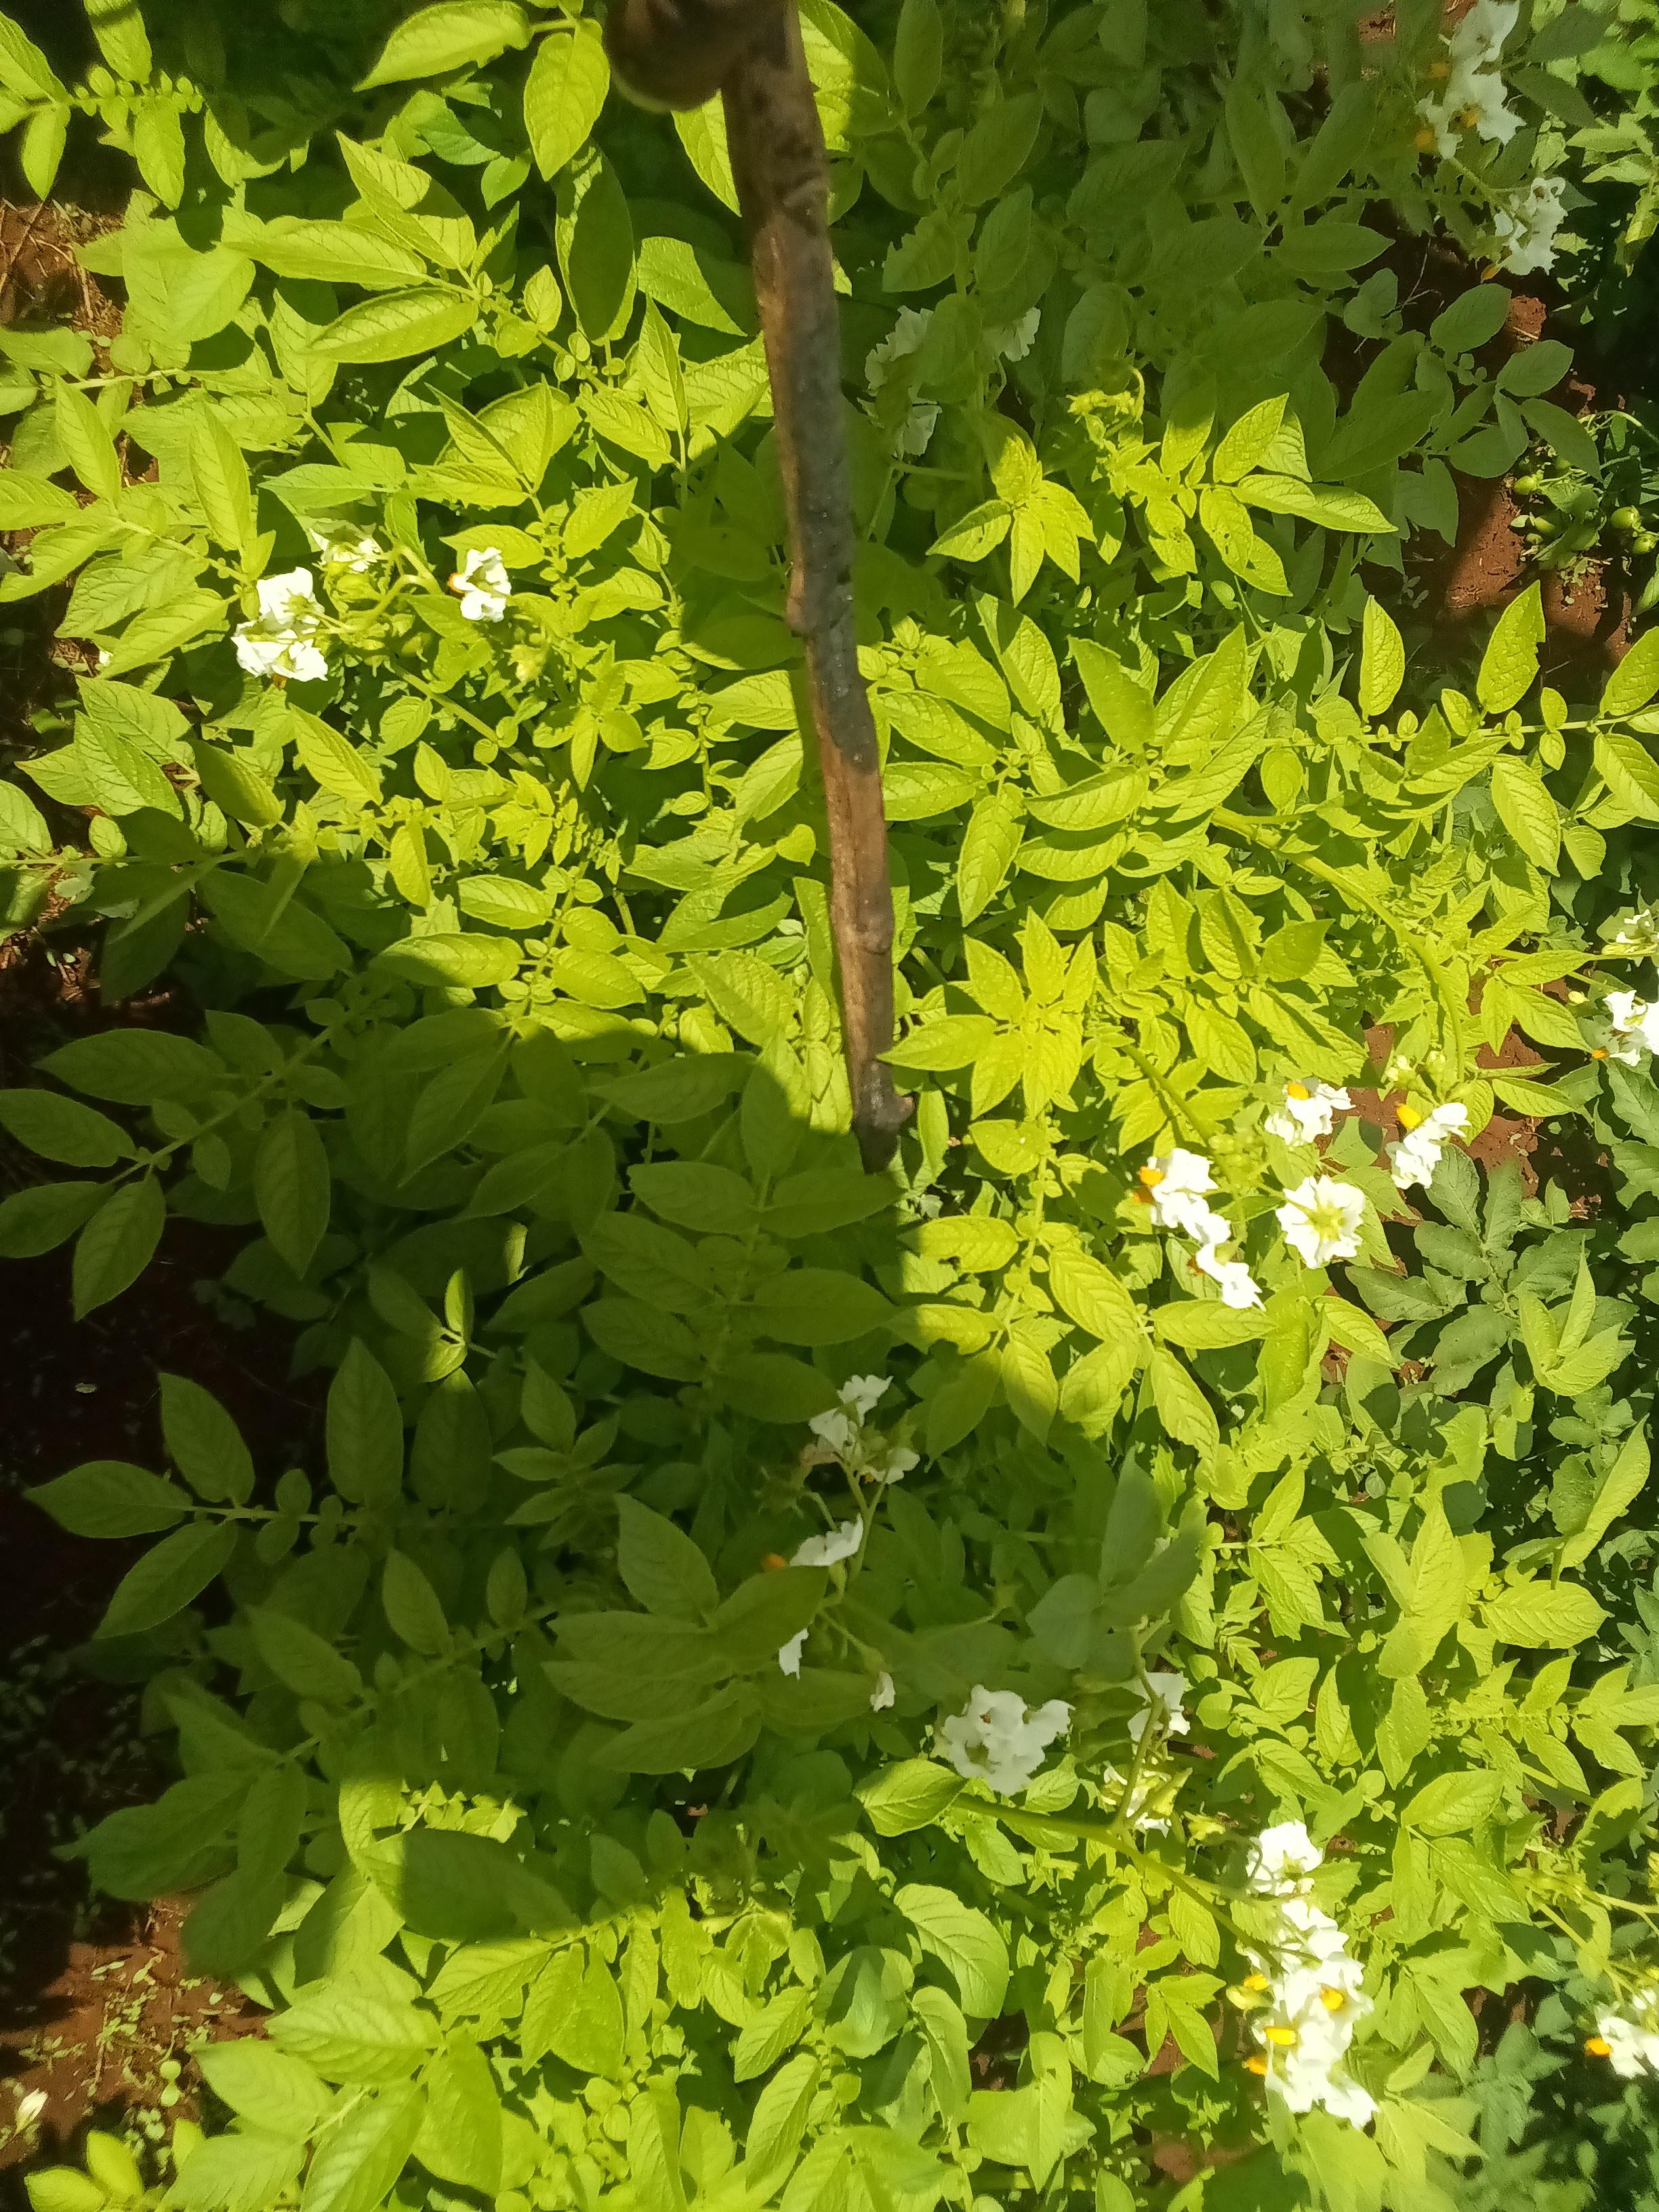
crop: potato
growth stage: flowering
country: Kenya
